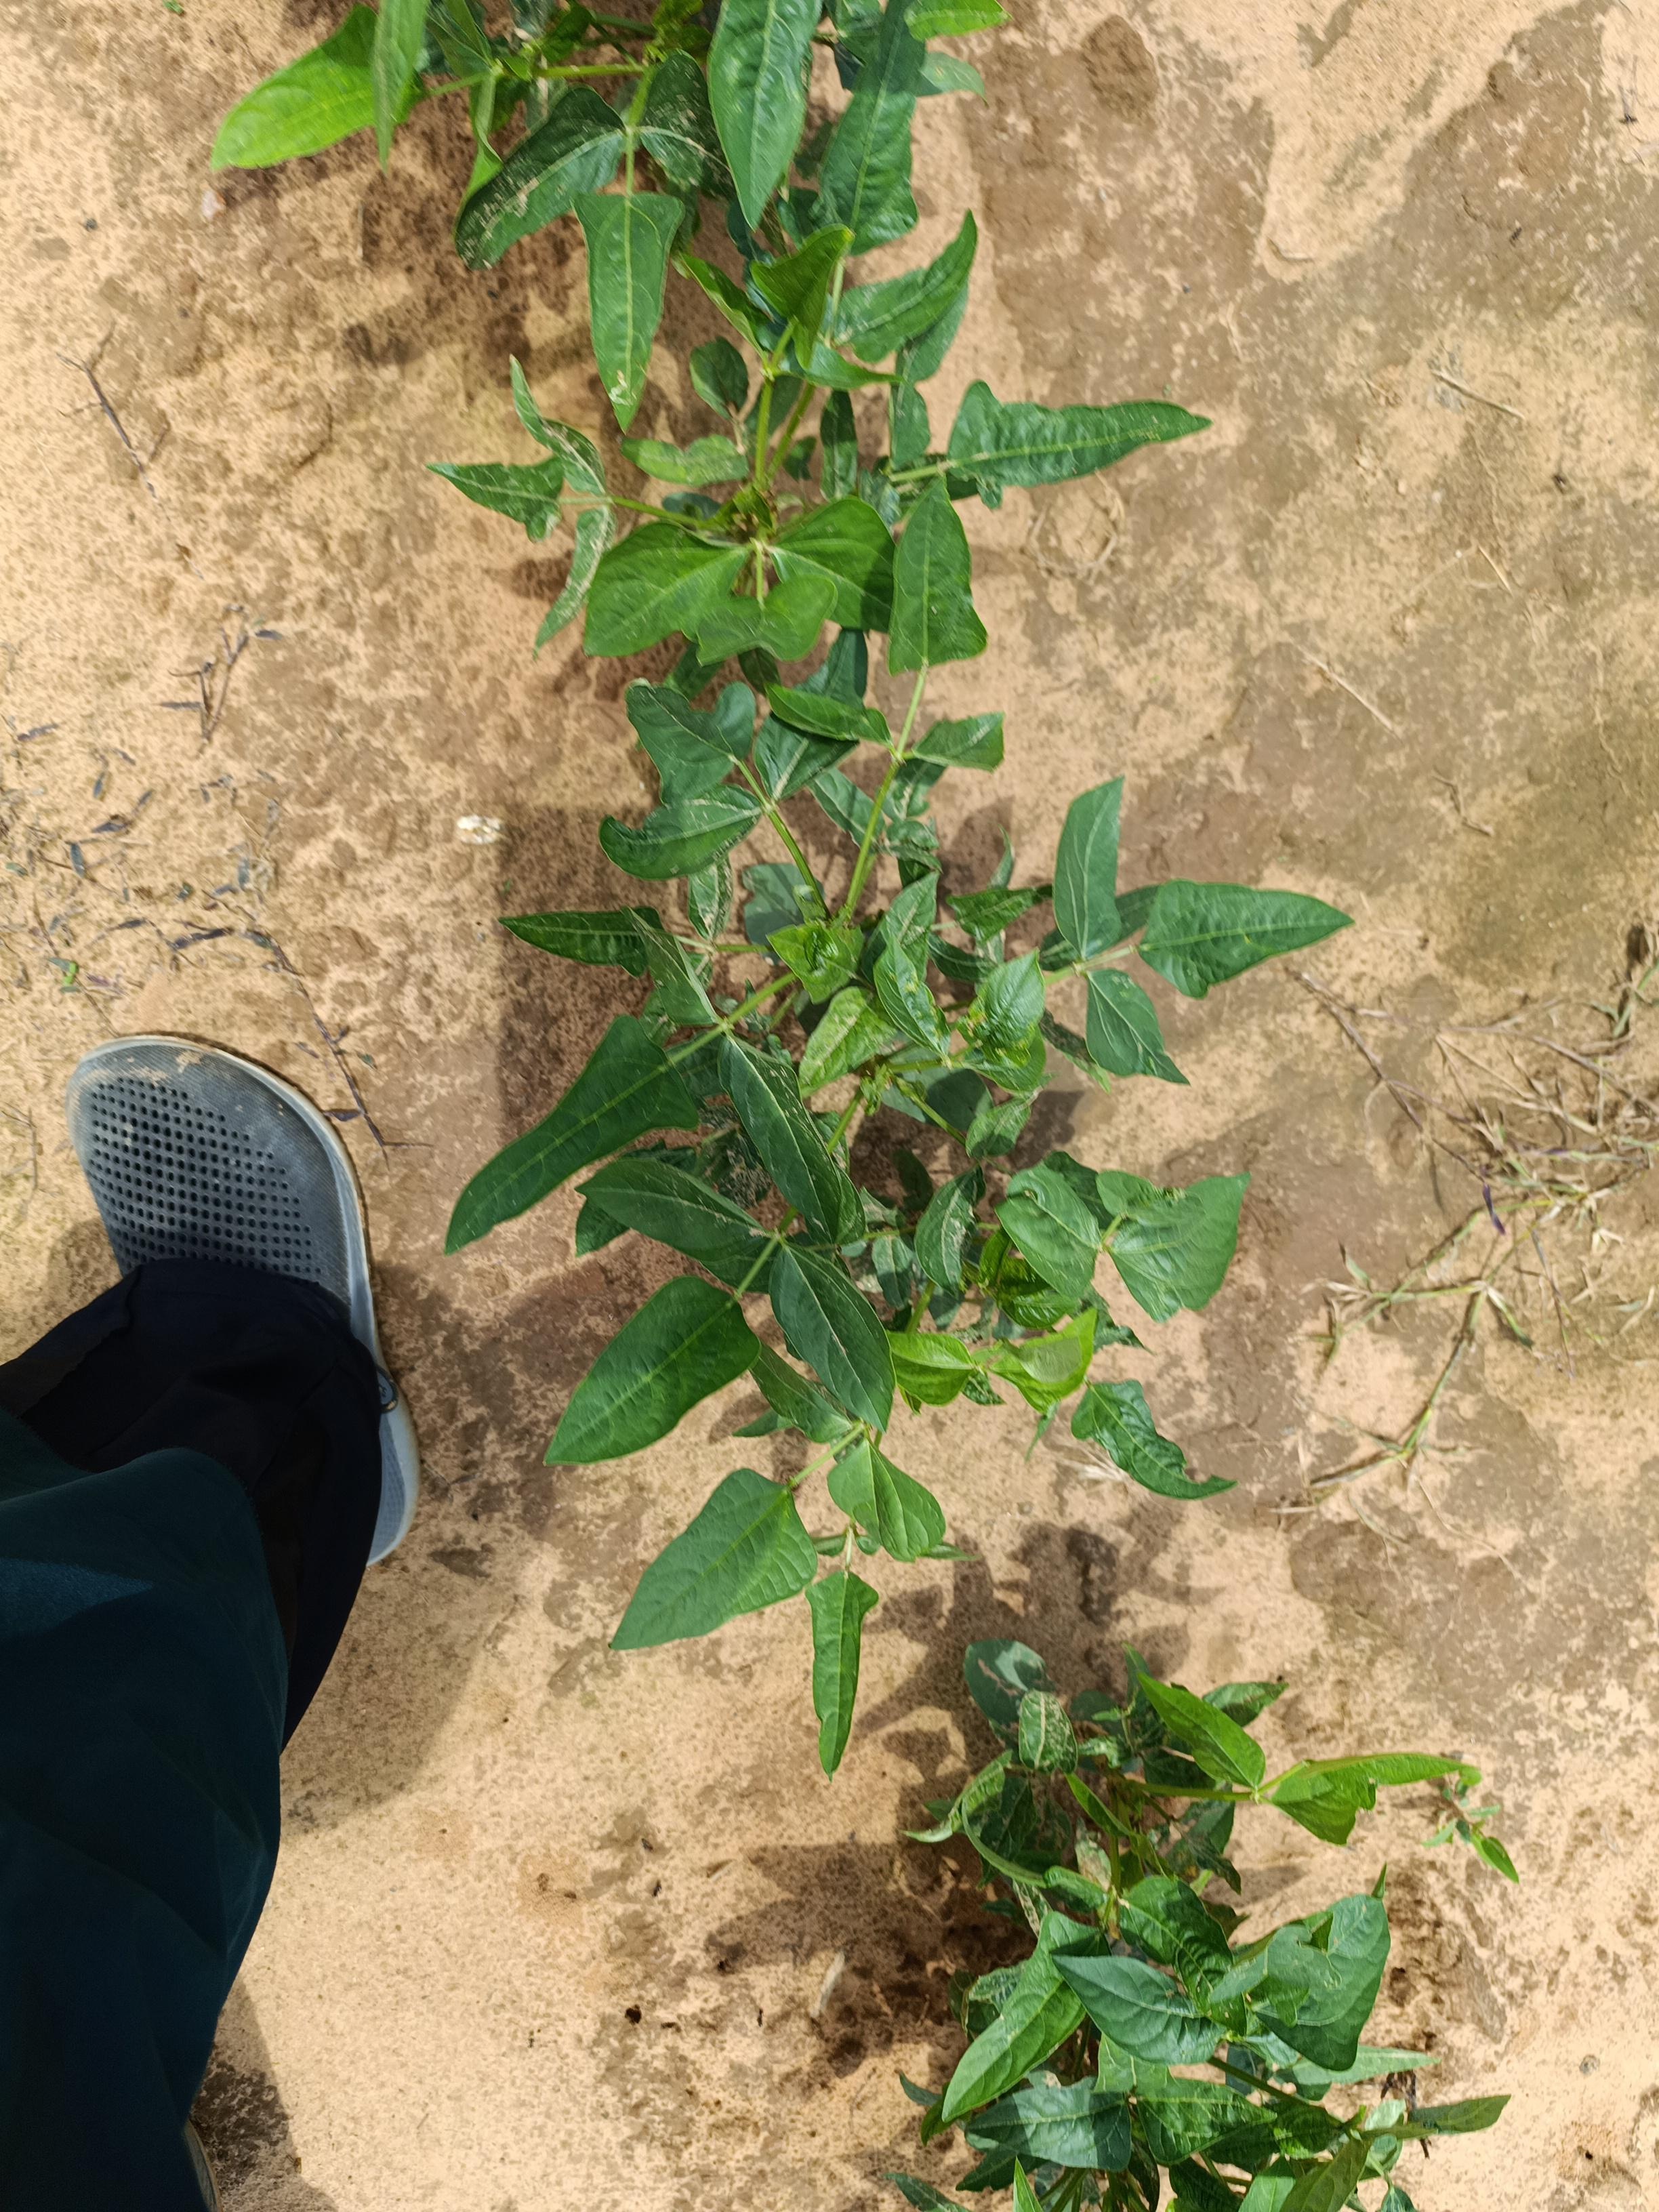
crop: cowpea
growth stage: emergence
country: Nigeria
